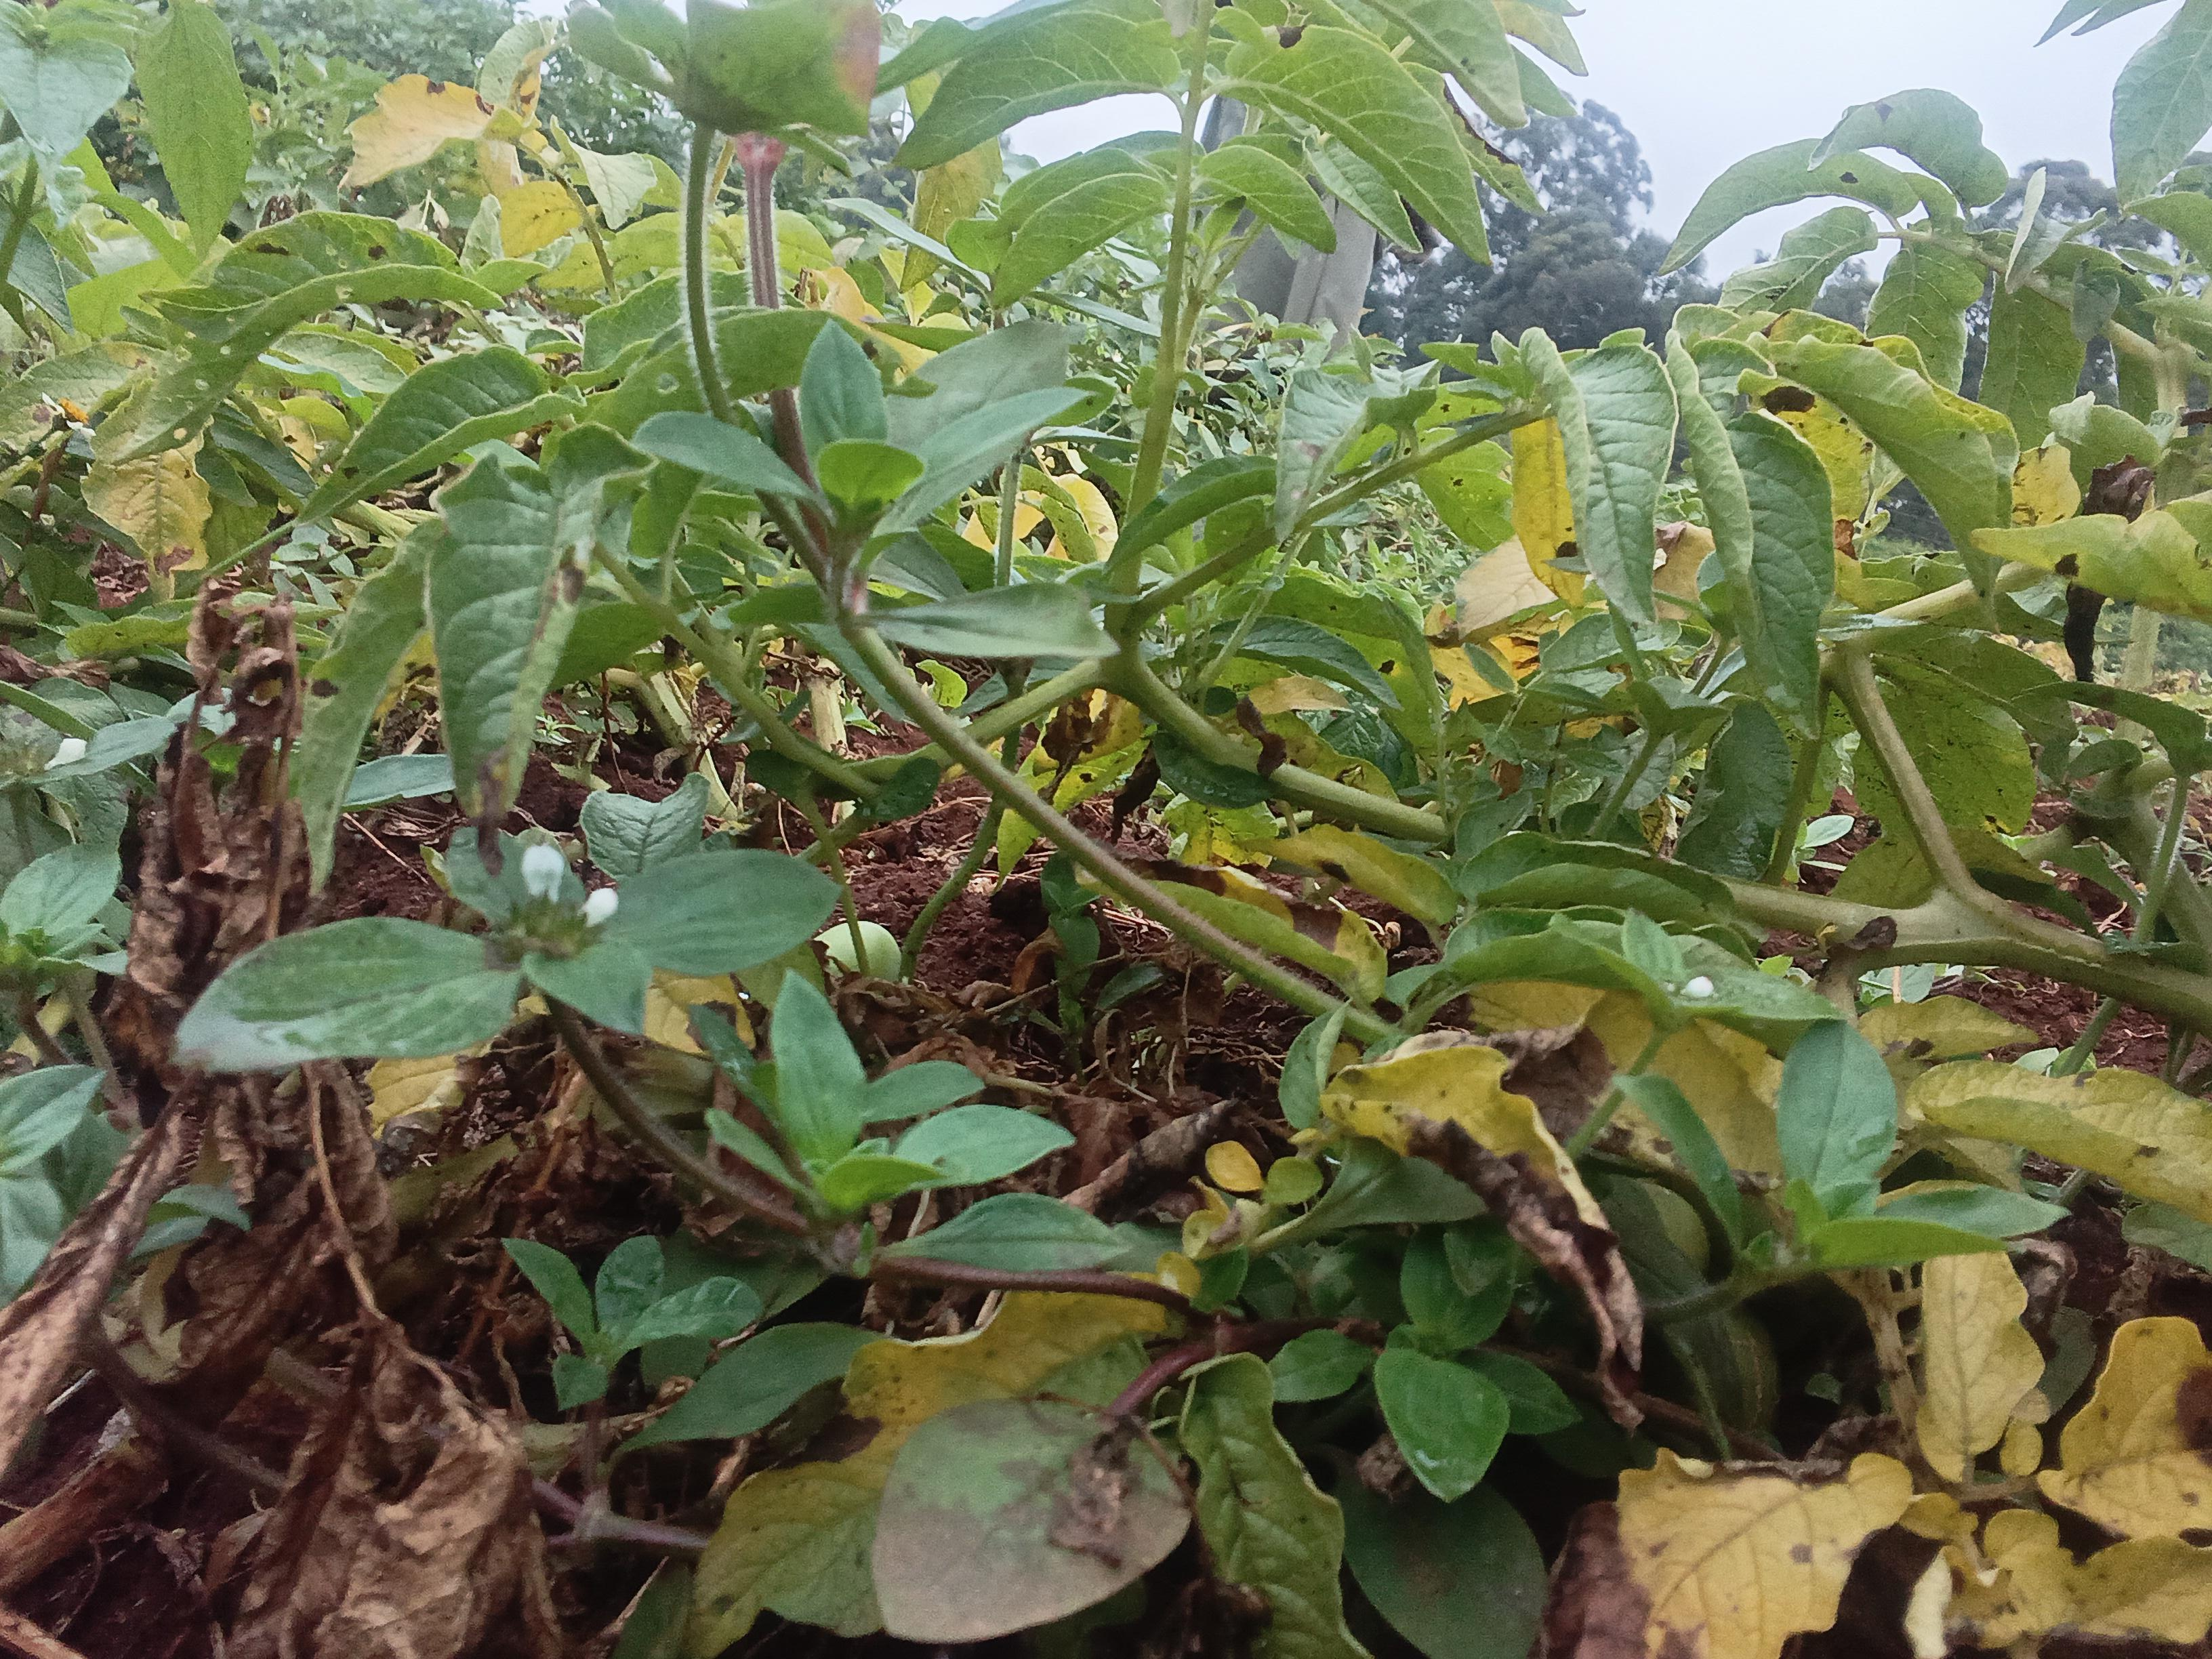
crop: potato
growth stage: harvest maturity
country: Kenya
